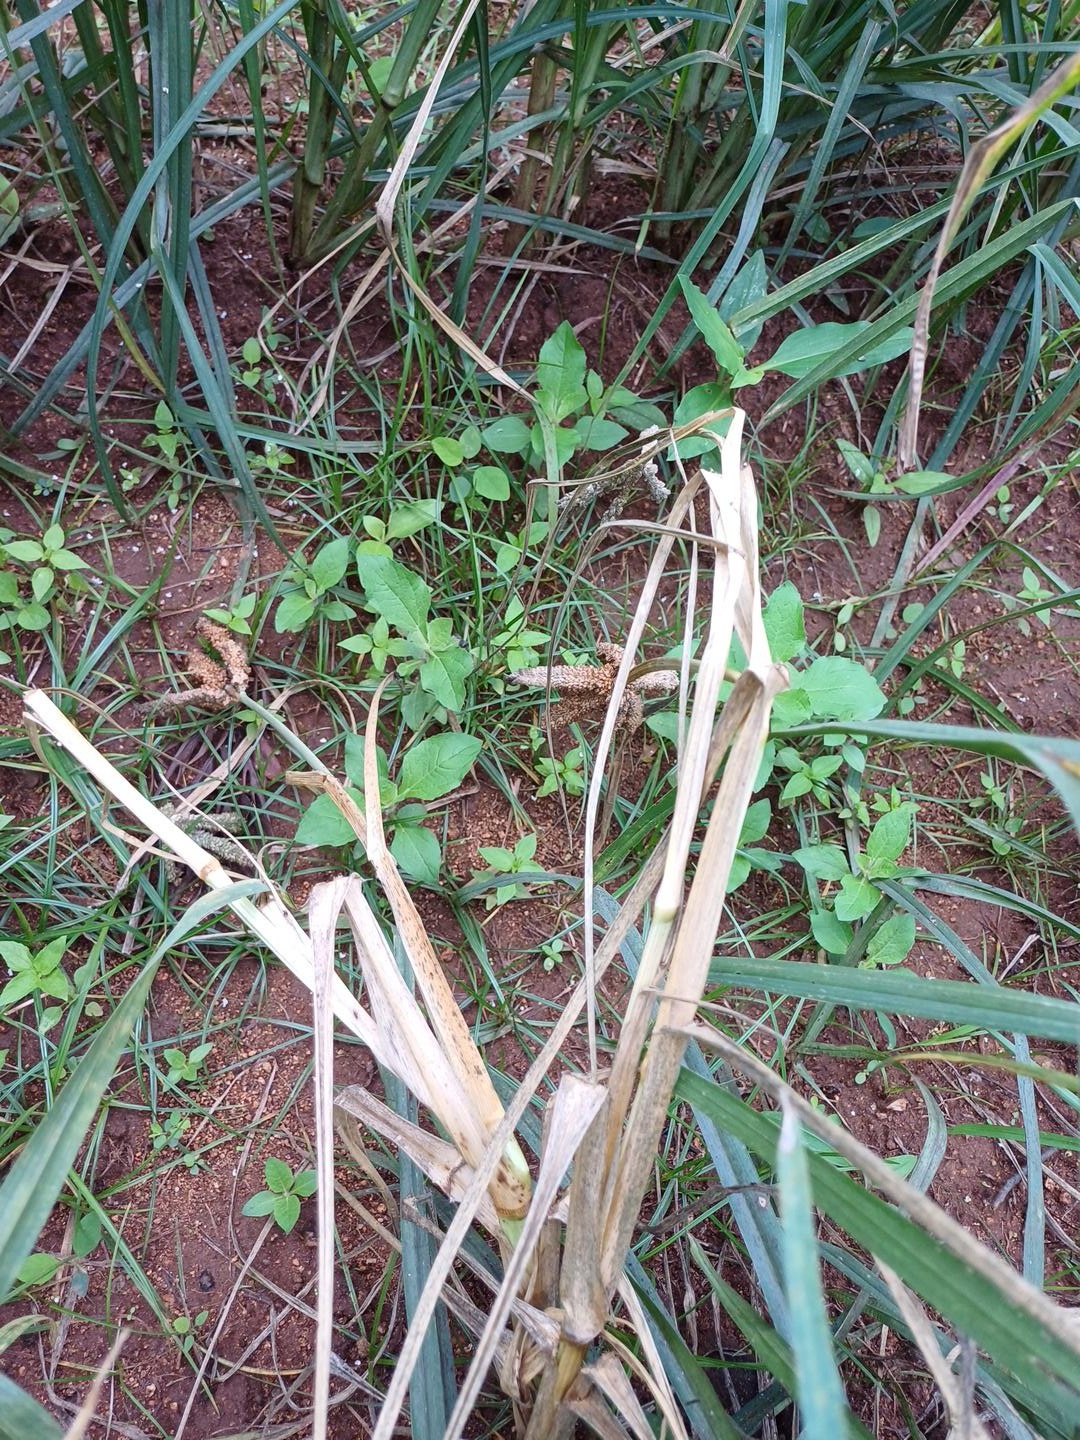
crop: finger millet
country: Kenya
